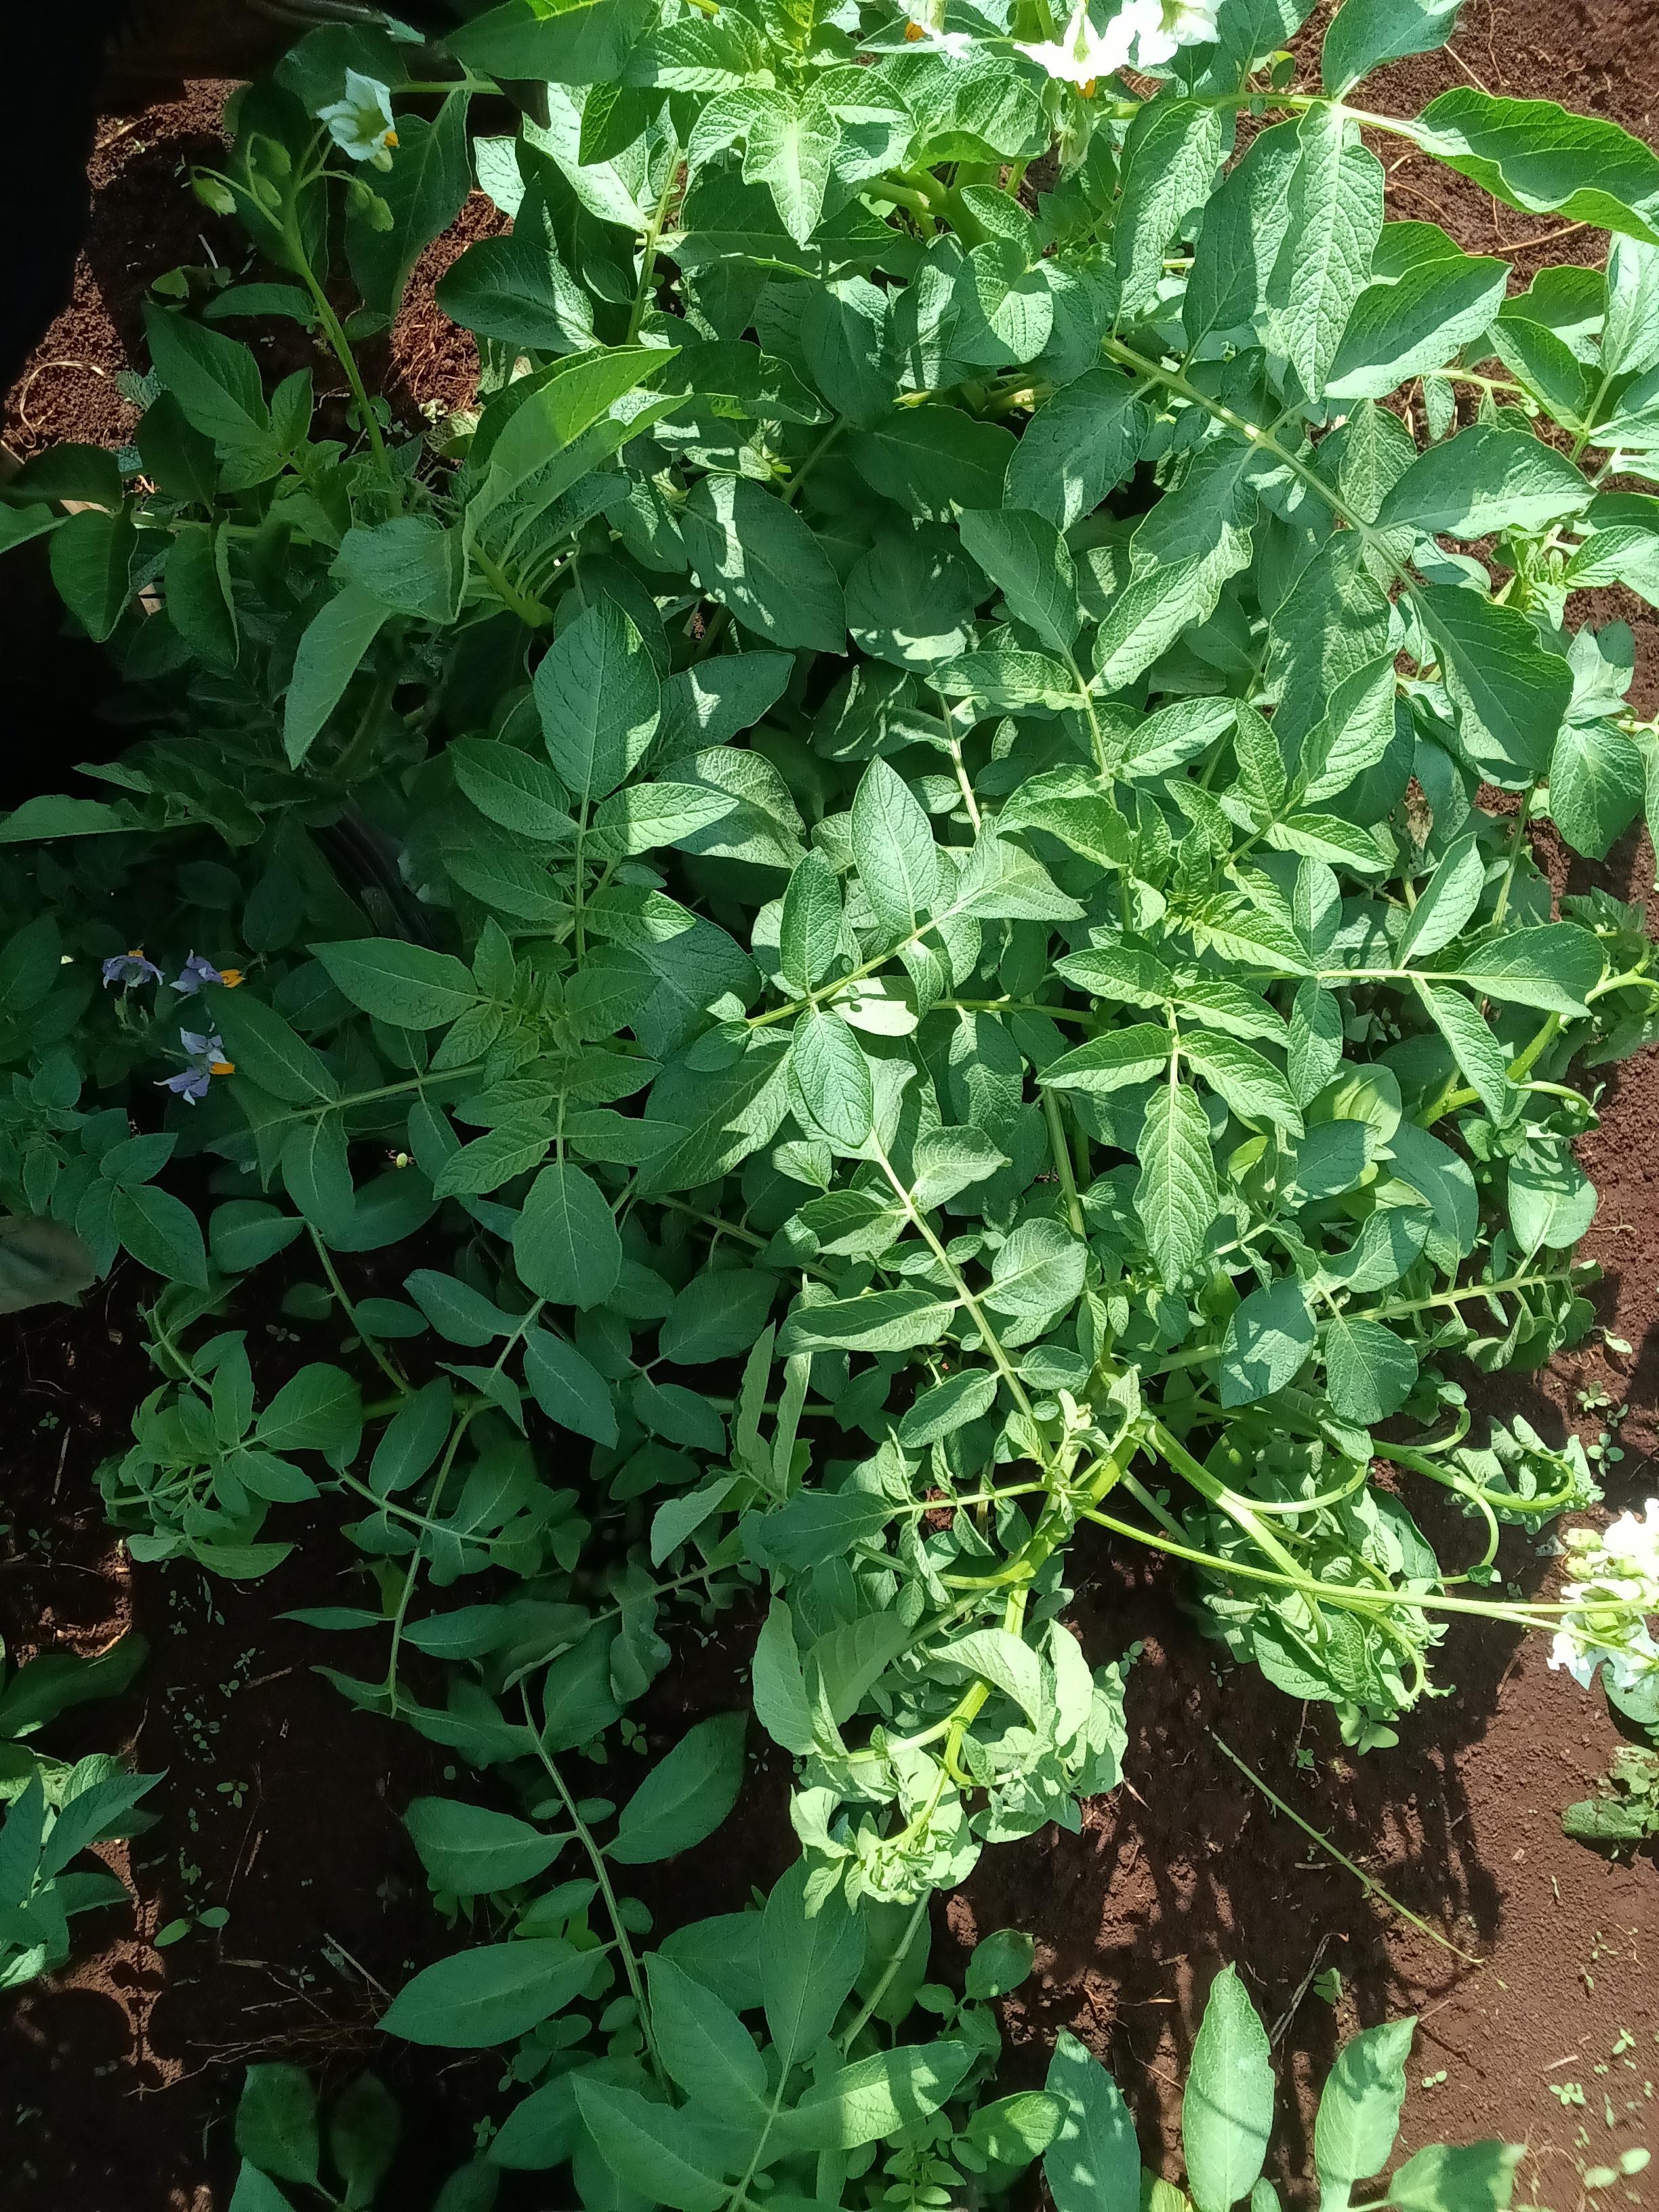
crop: potato
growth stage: flowering
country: Kenya
